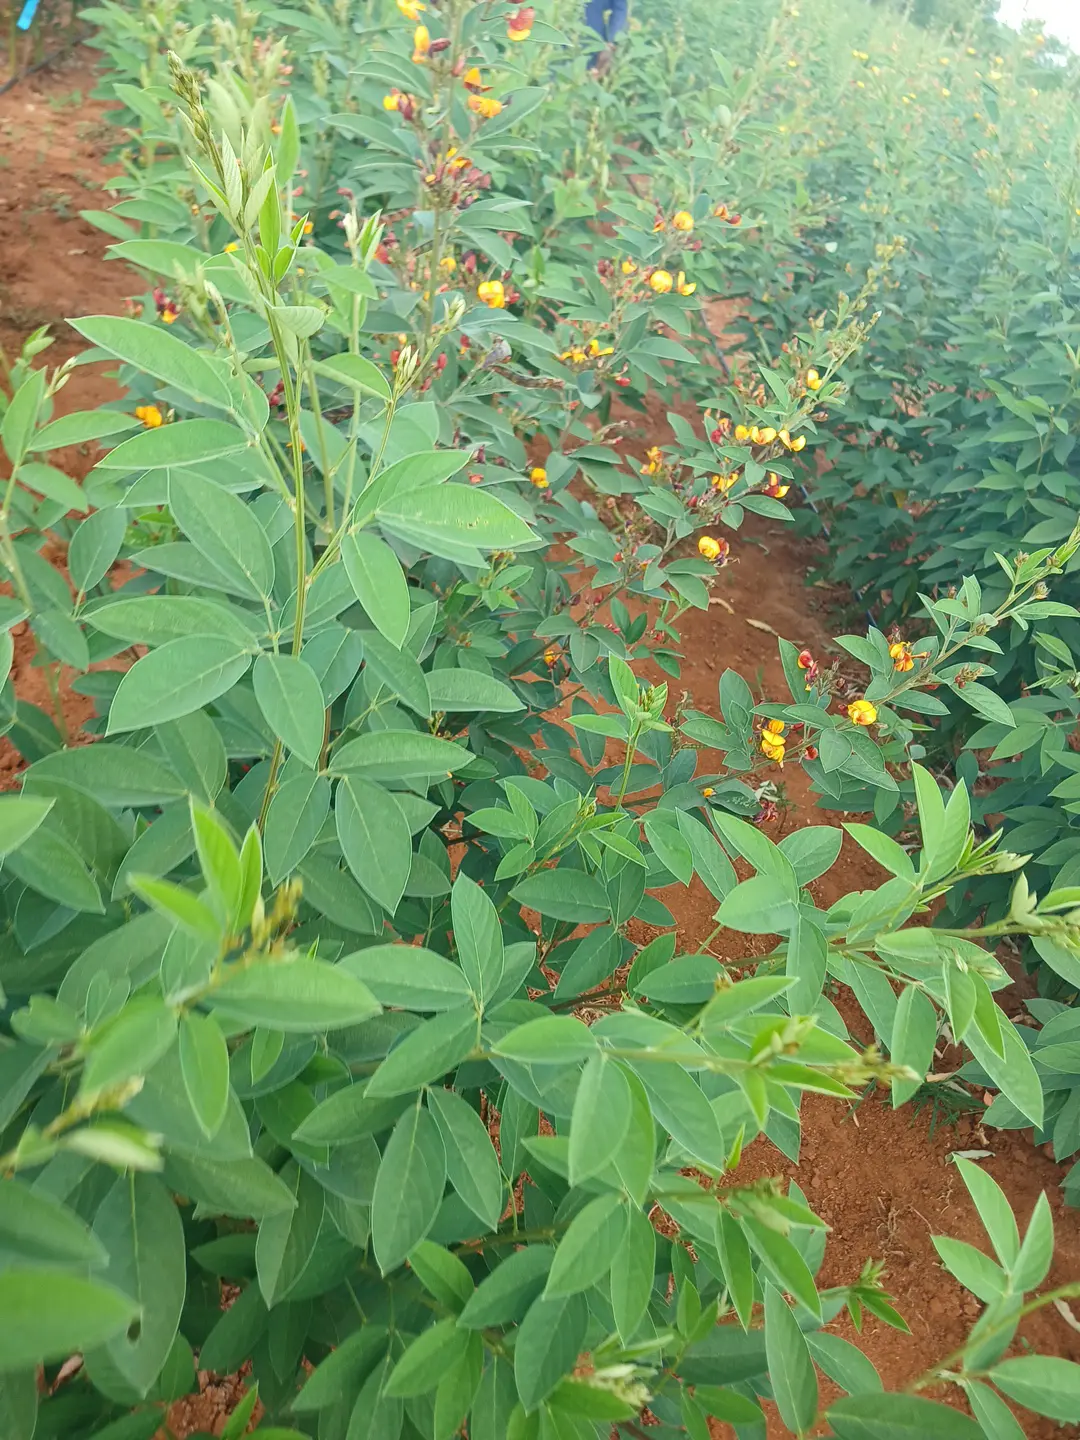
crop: pigeonpea
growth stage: flowering
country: Kenya
